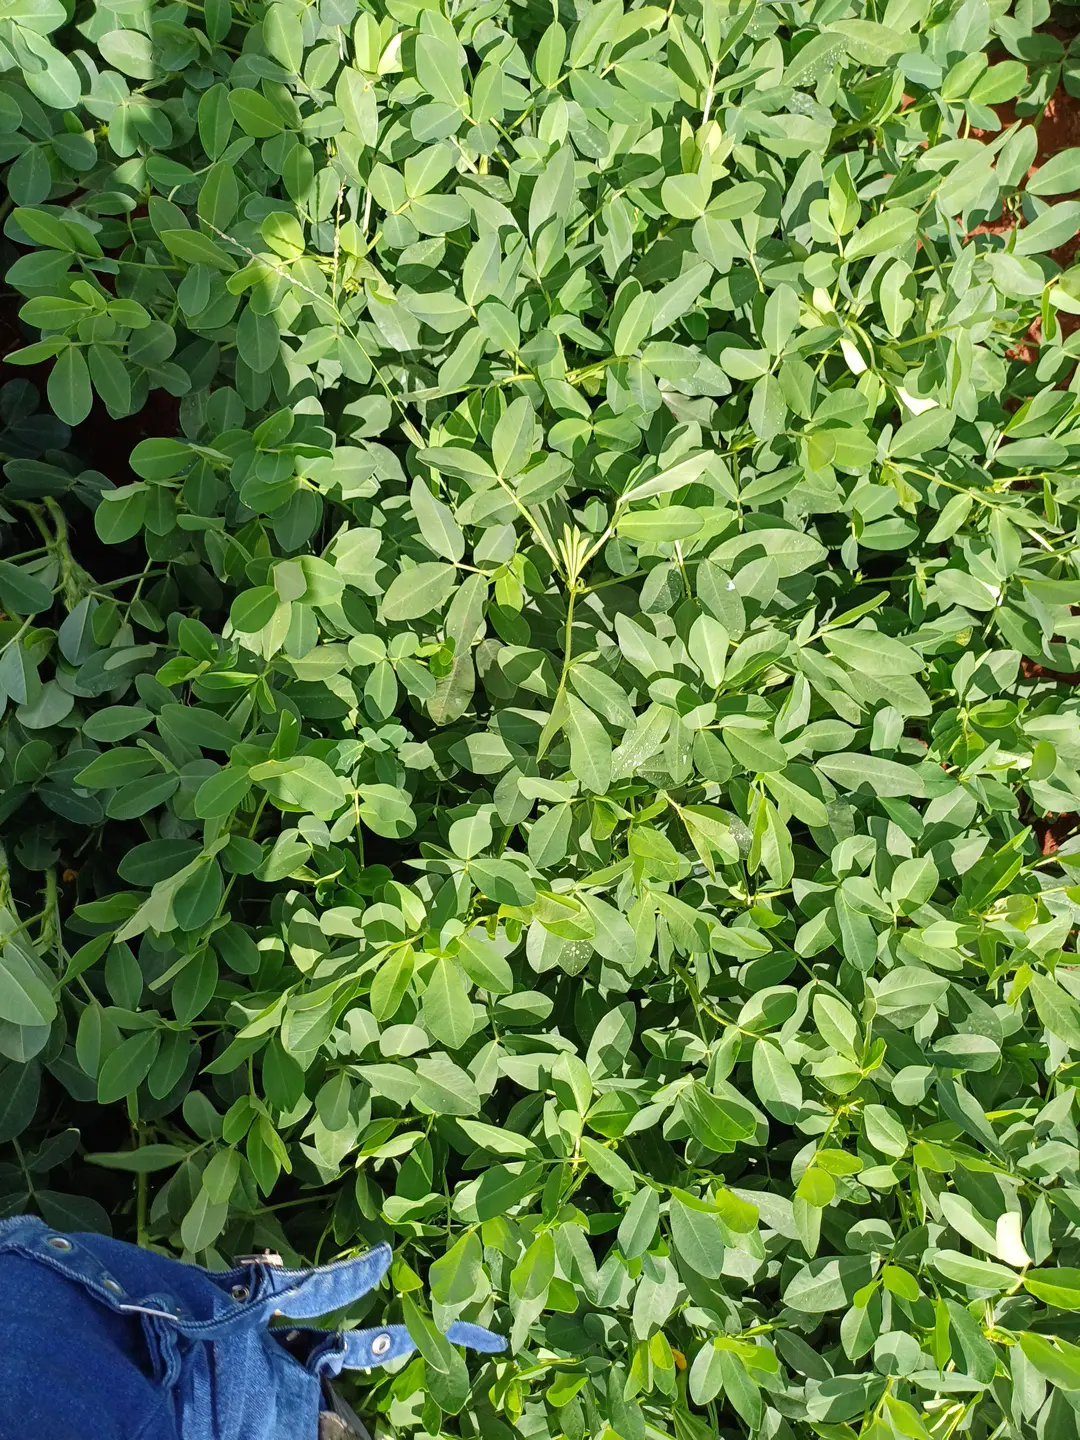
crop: groundnut
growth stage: flowering
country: Kenya
